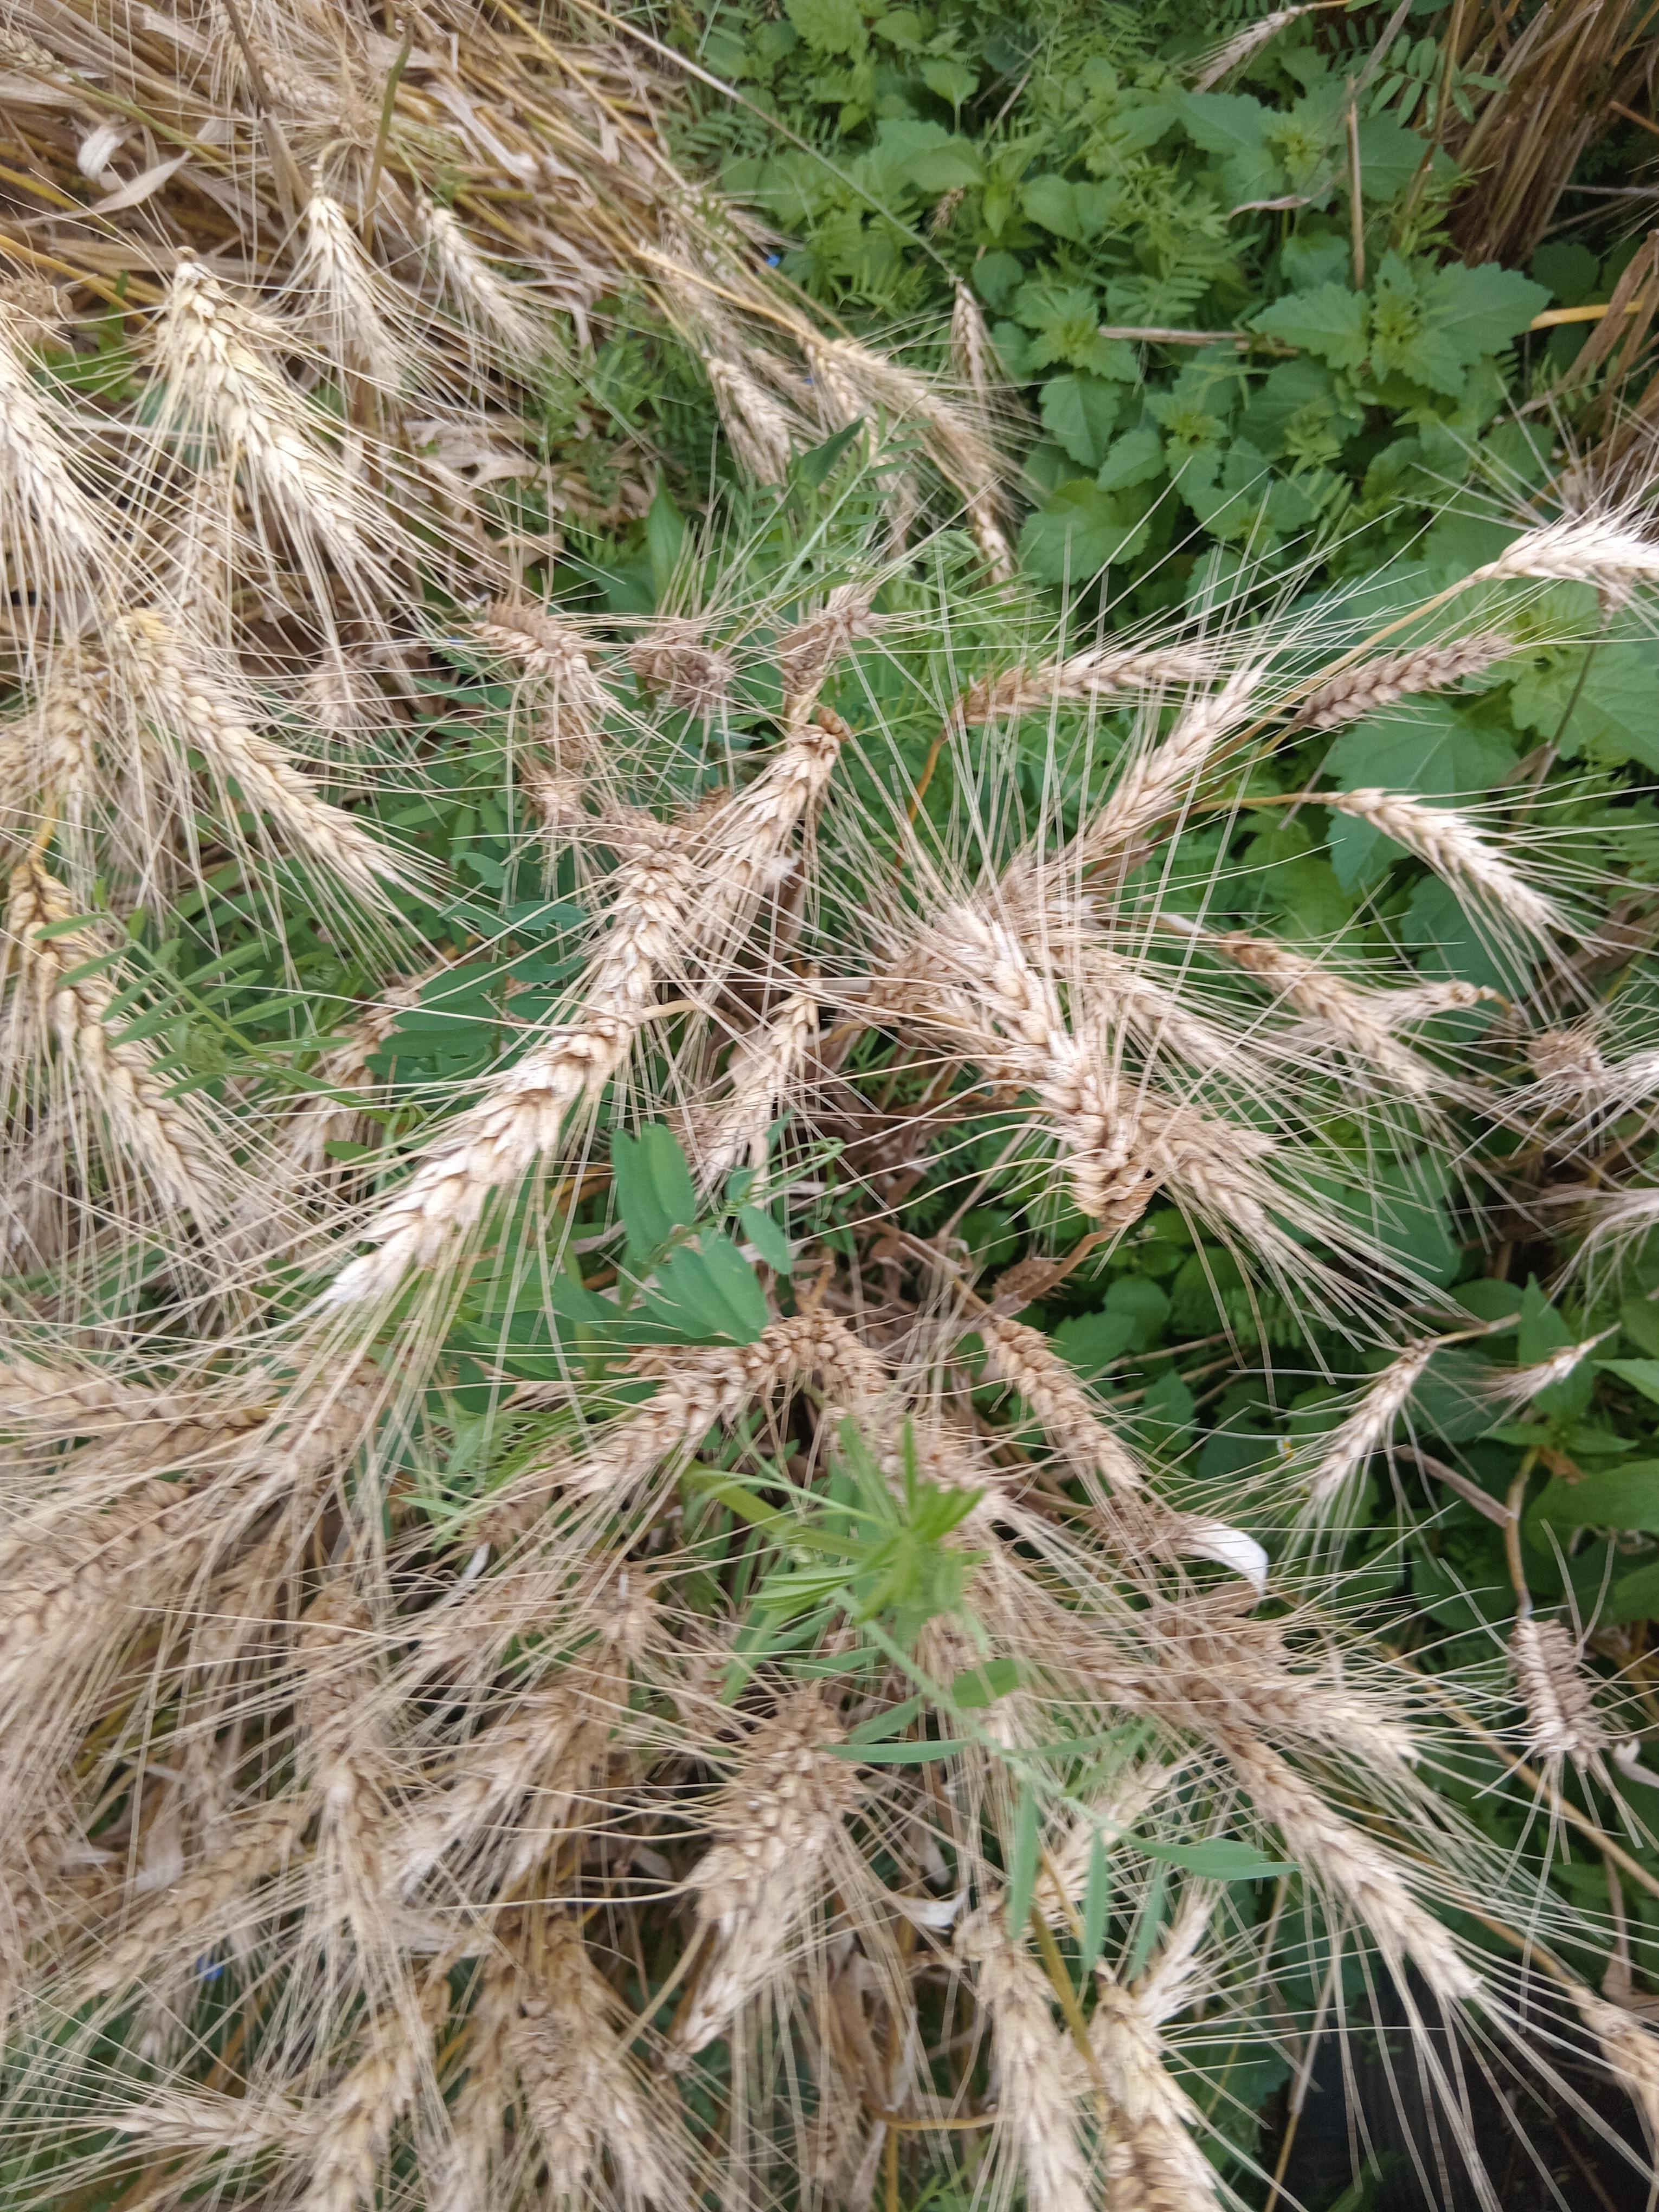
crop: wheat
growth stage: maturity
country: Kenya
